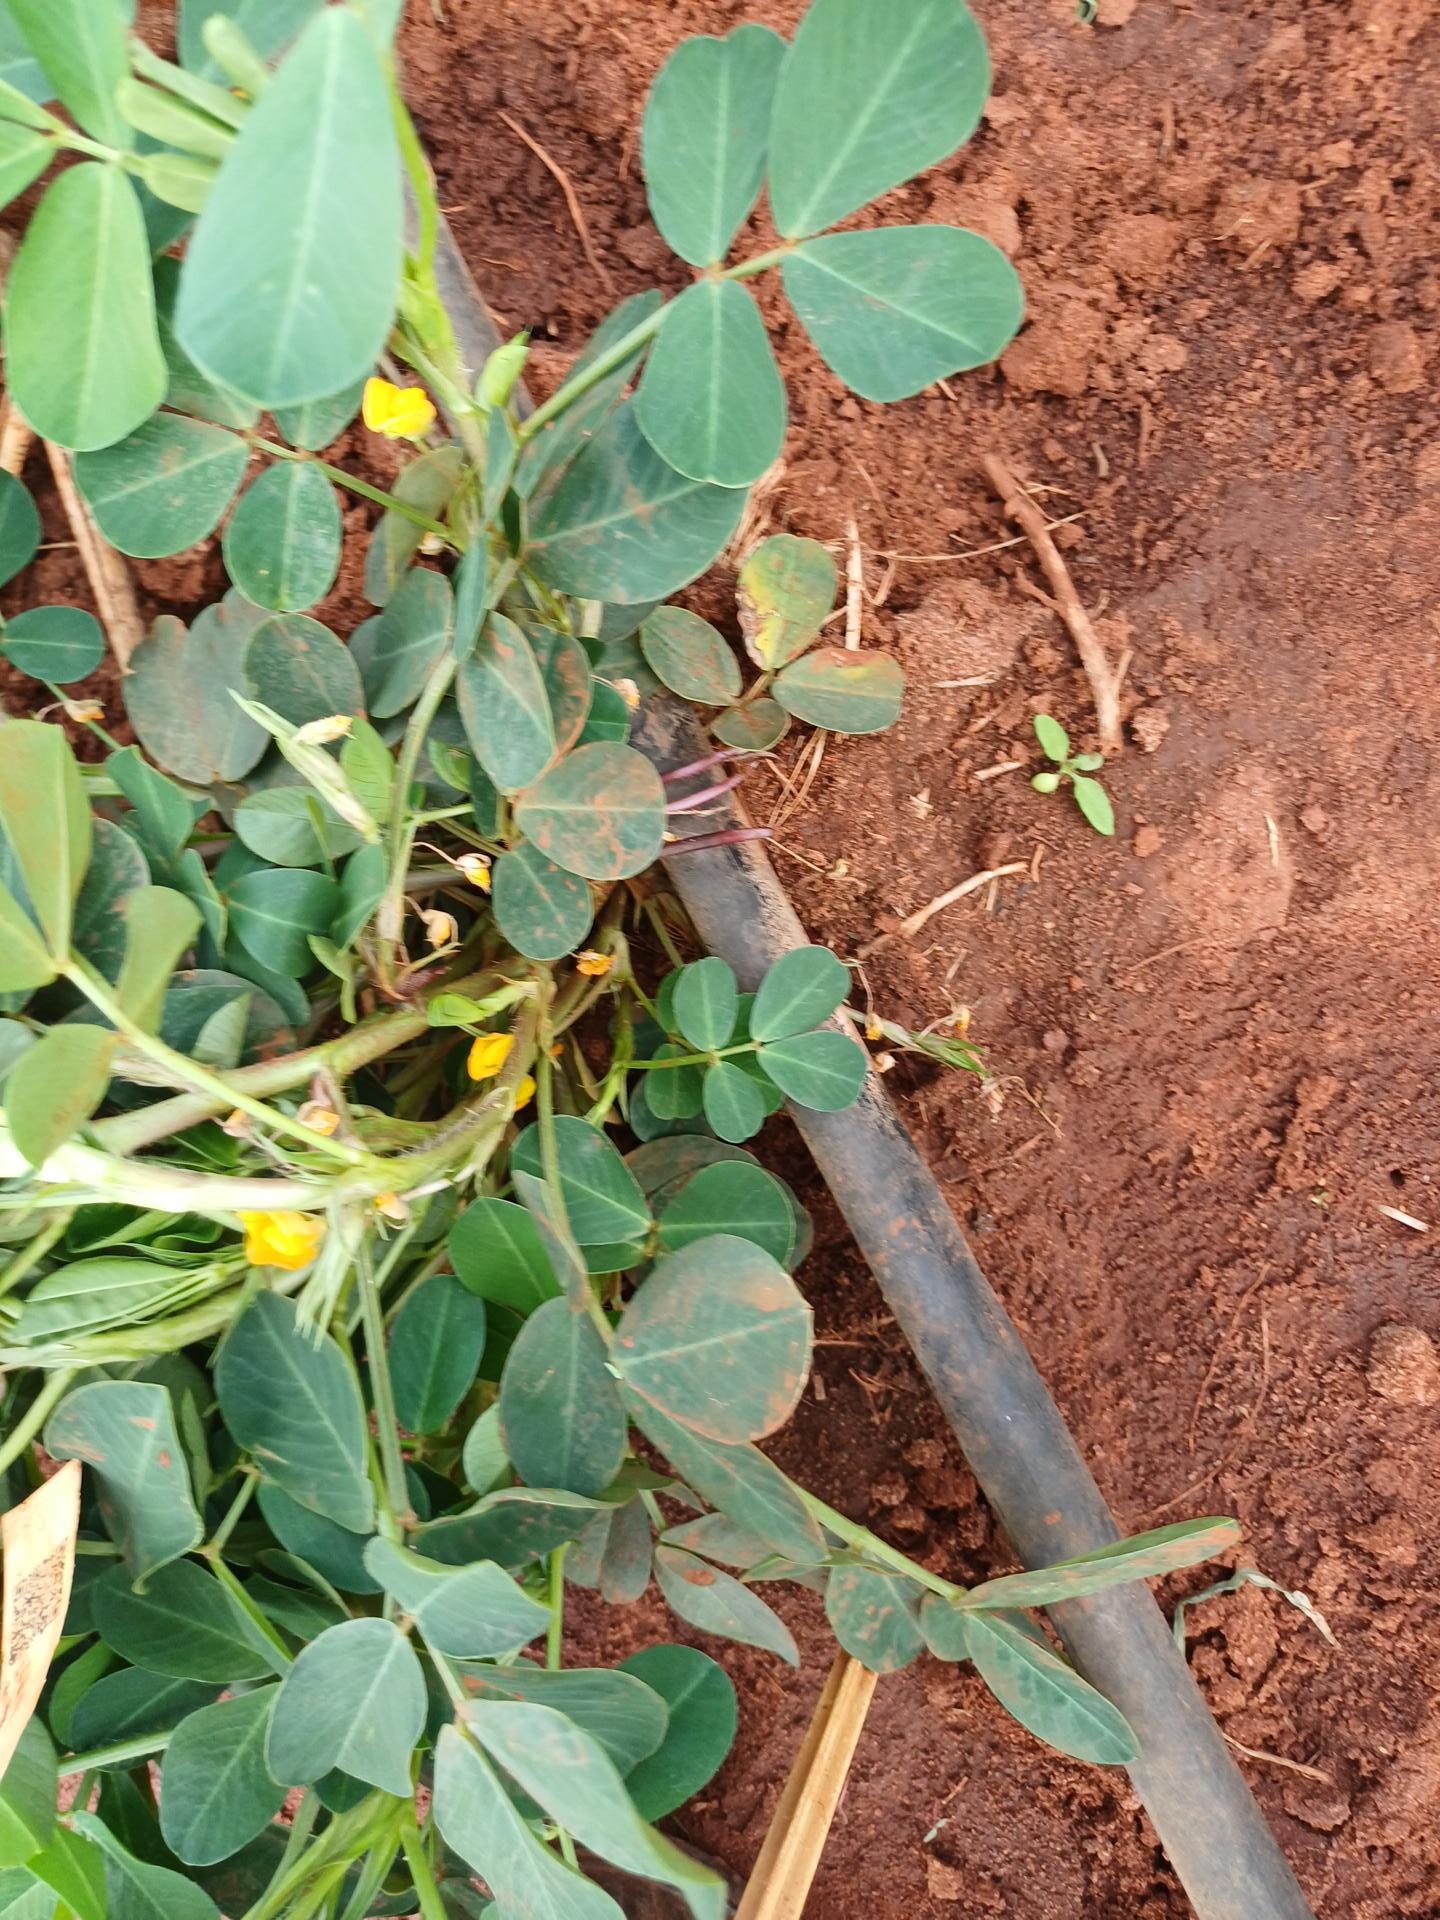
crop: groundnut
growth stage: flowering
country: Kenya
